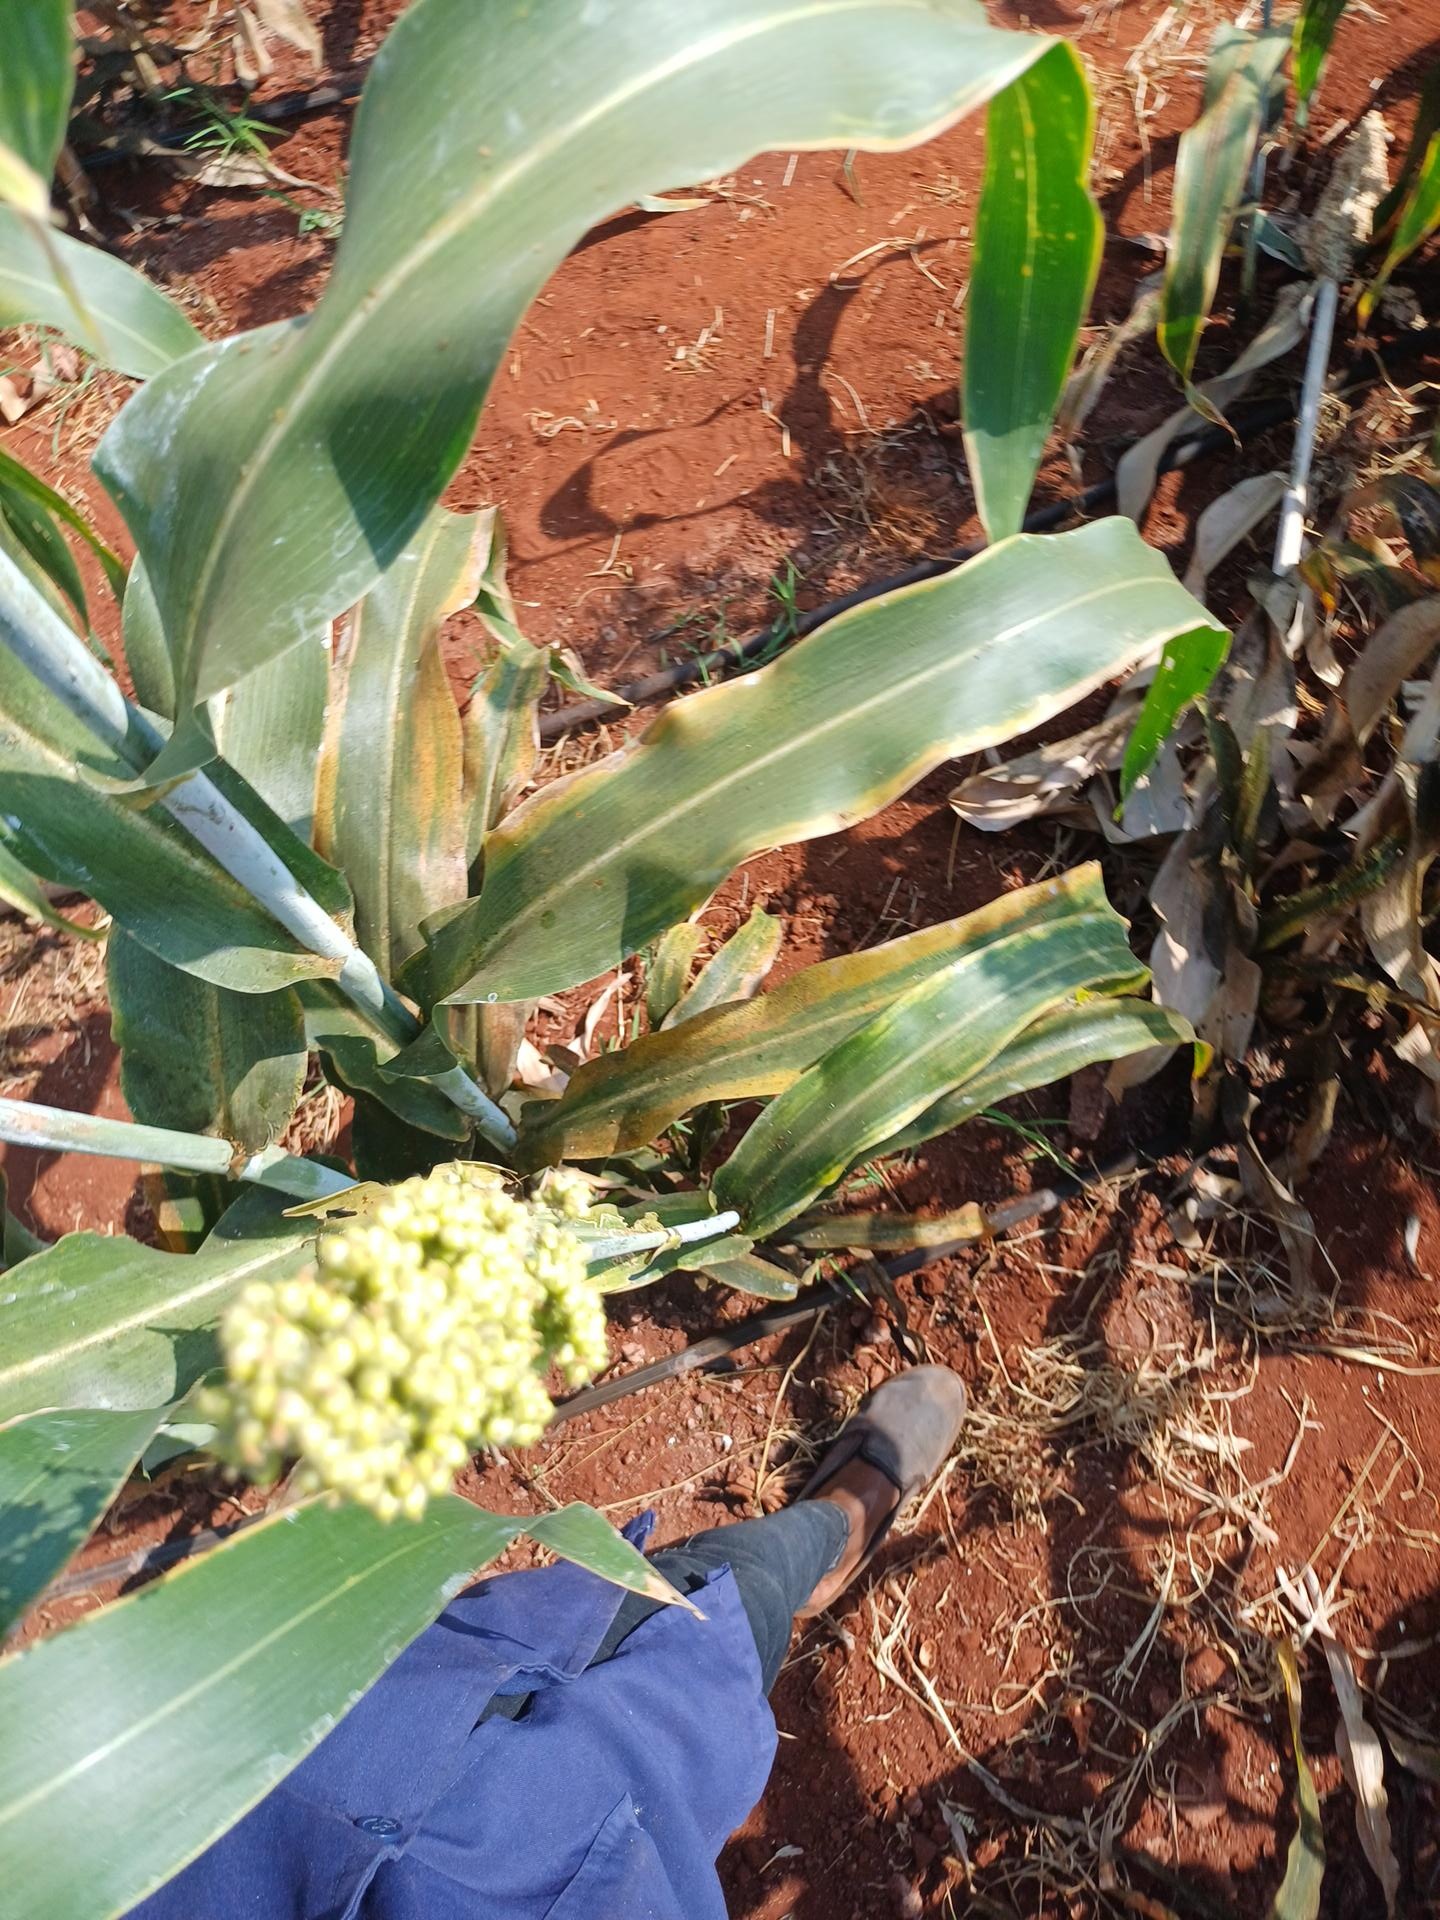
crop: sorghum
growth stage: maturity
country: Kenya
